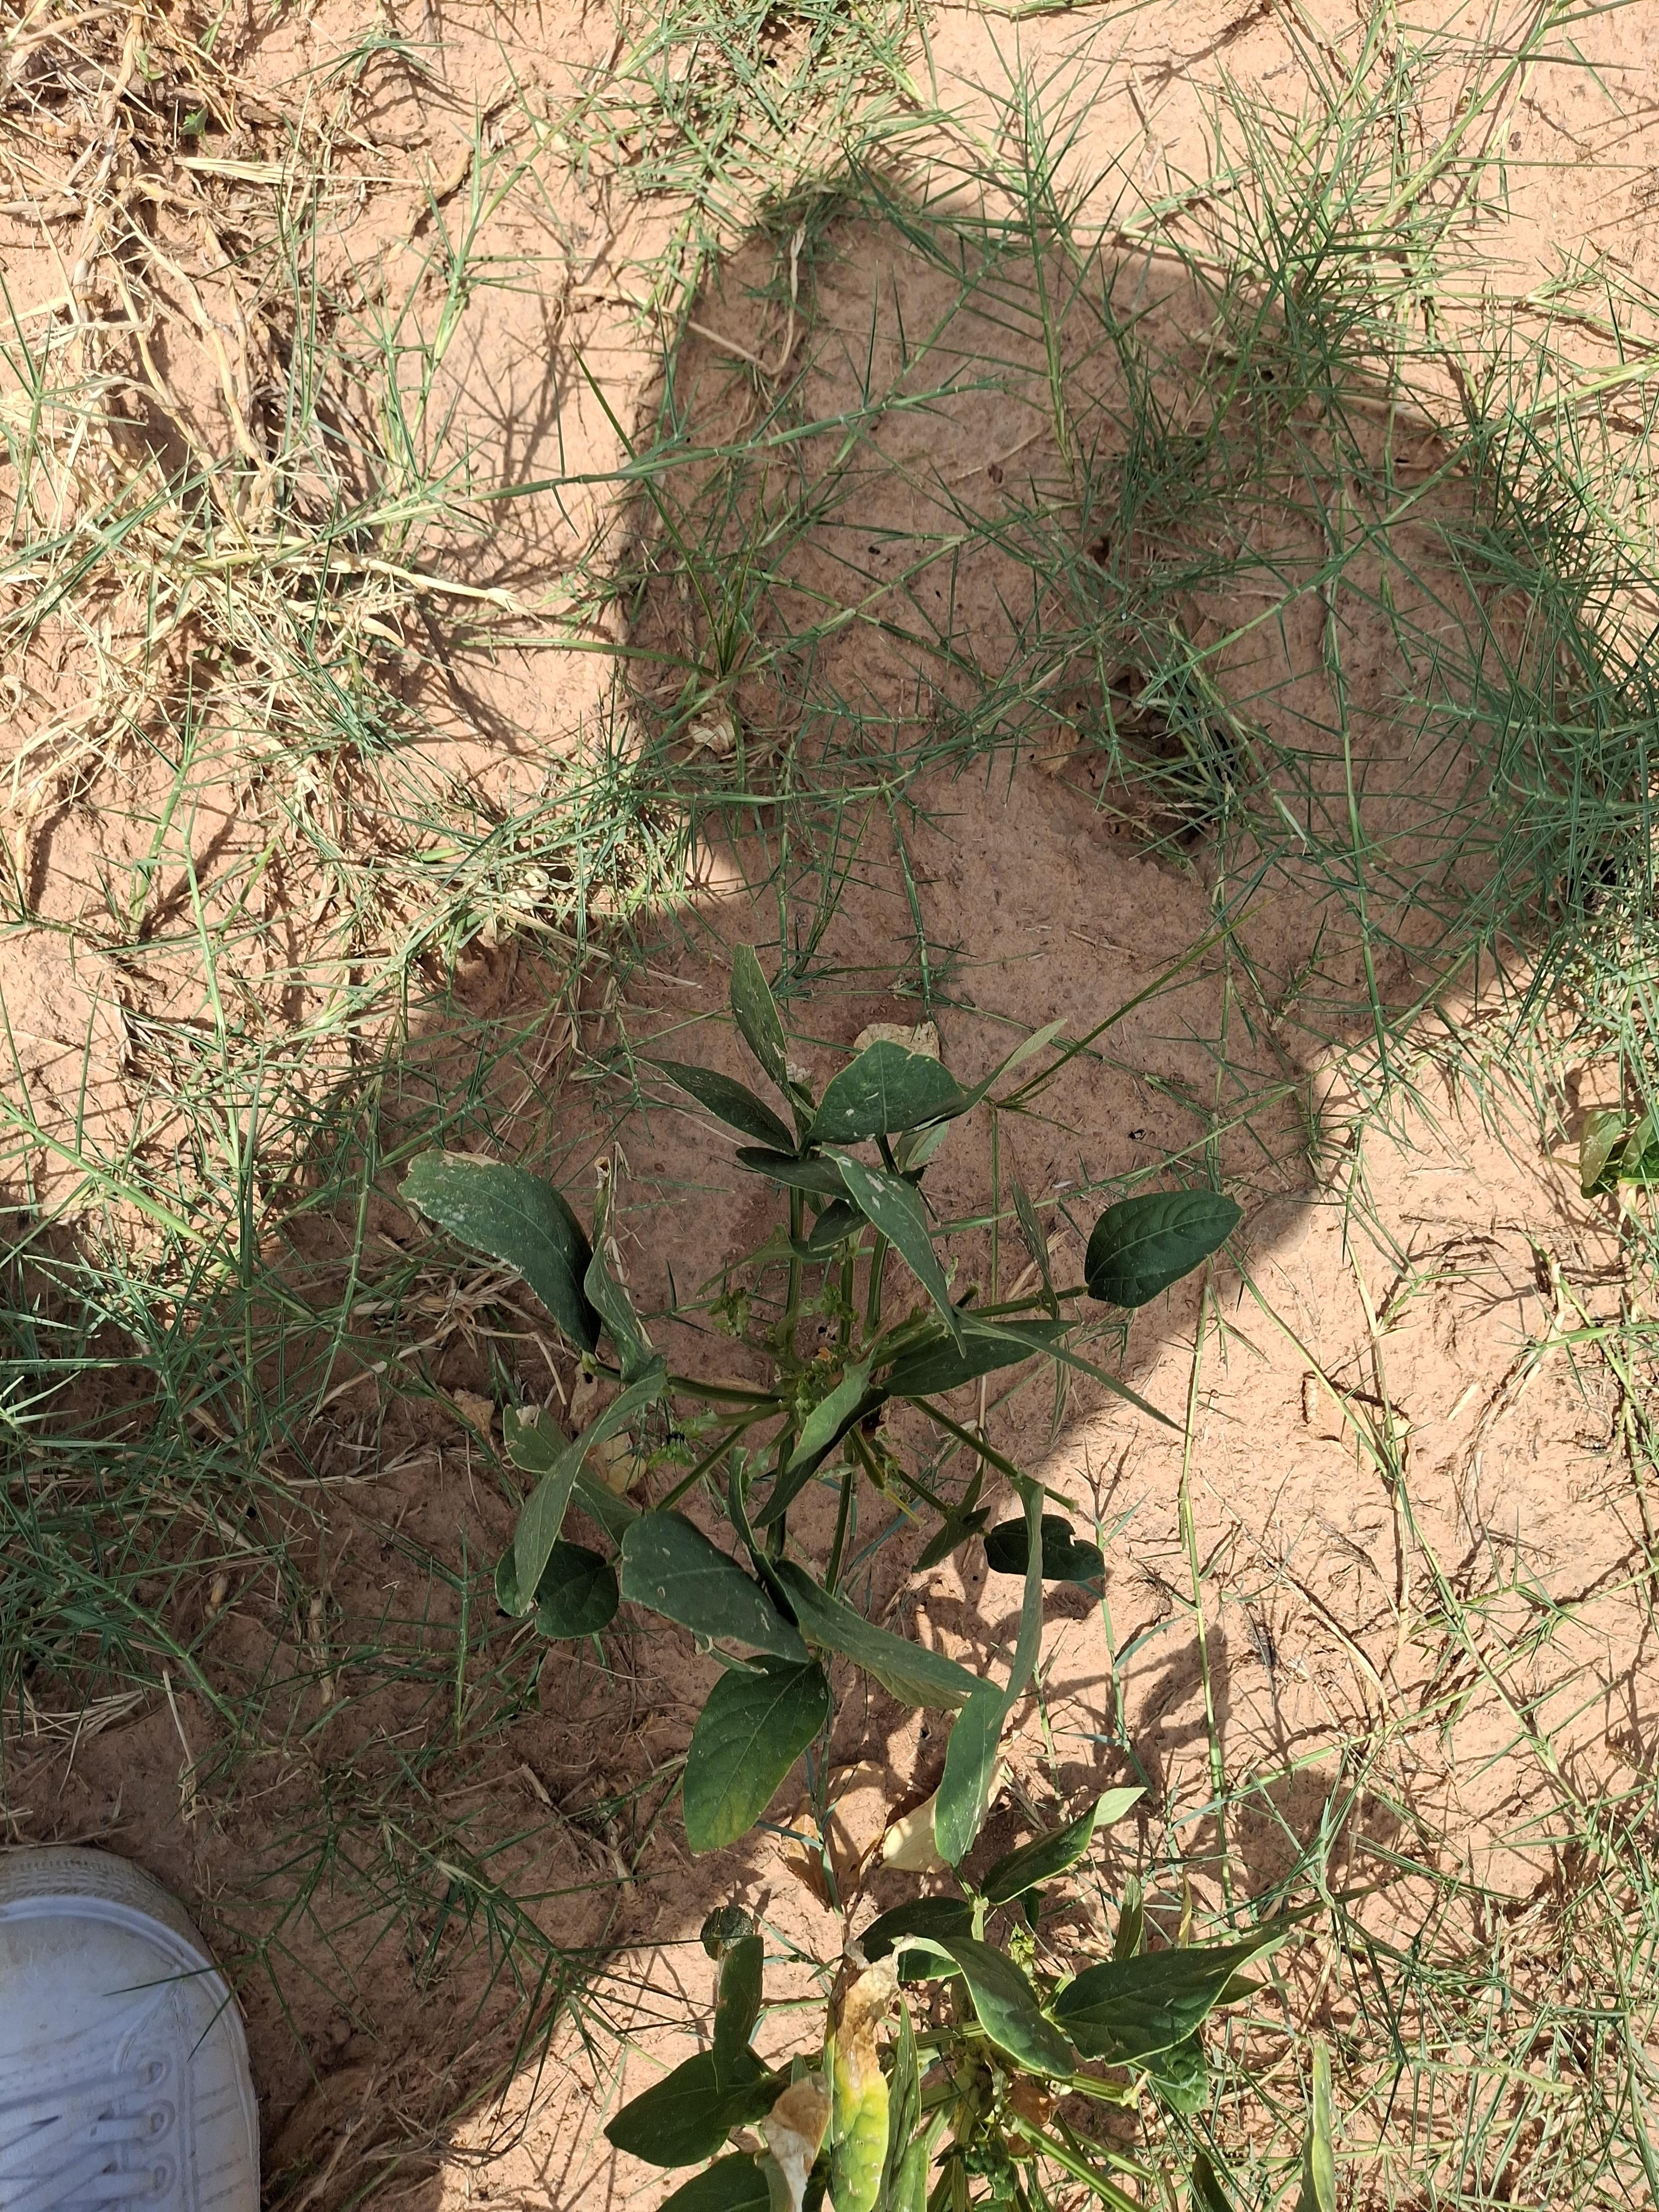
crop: cowpea
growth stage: harvest maturity
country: Nigeria
